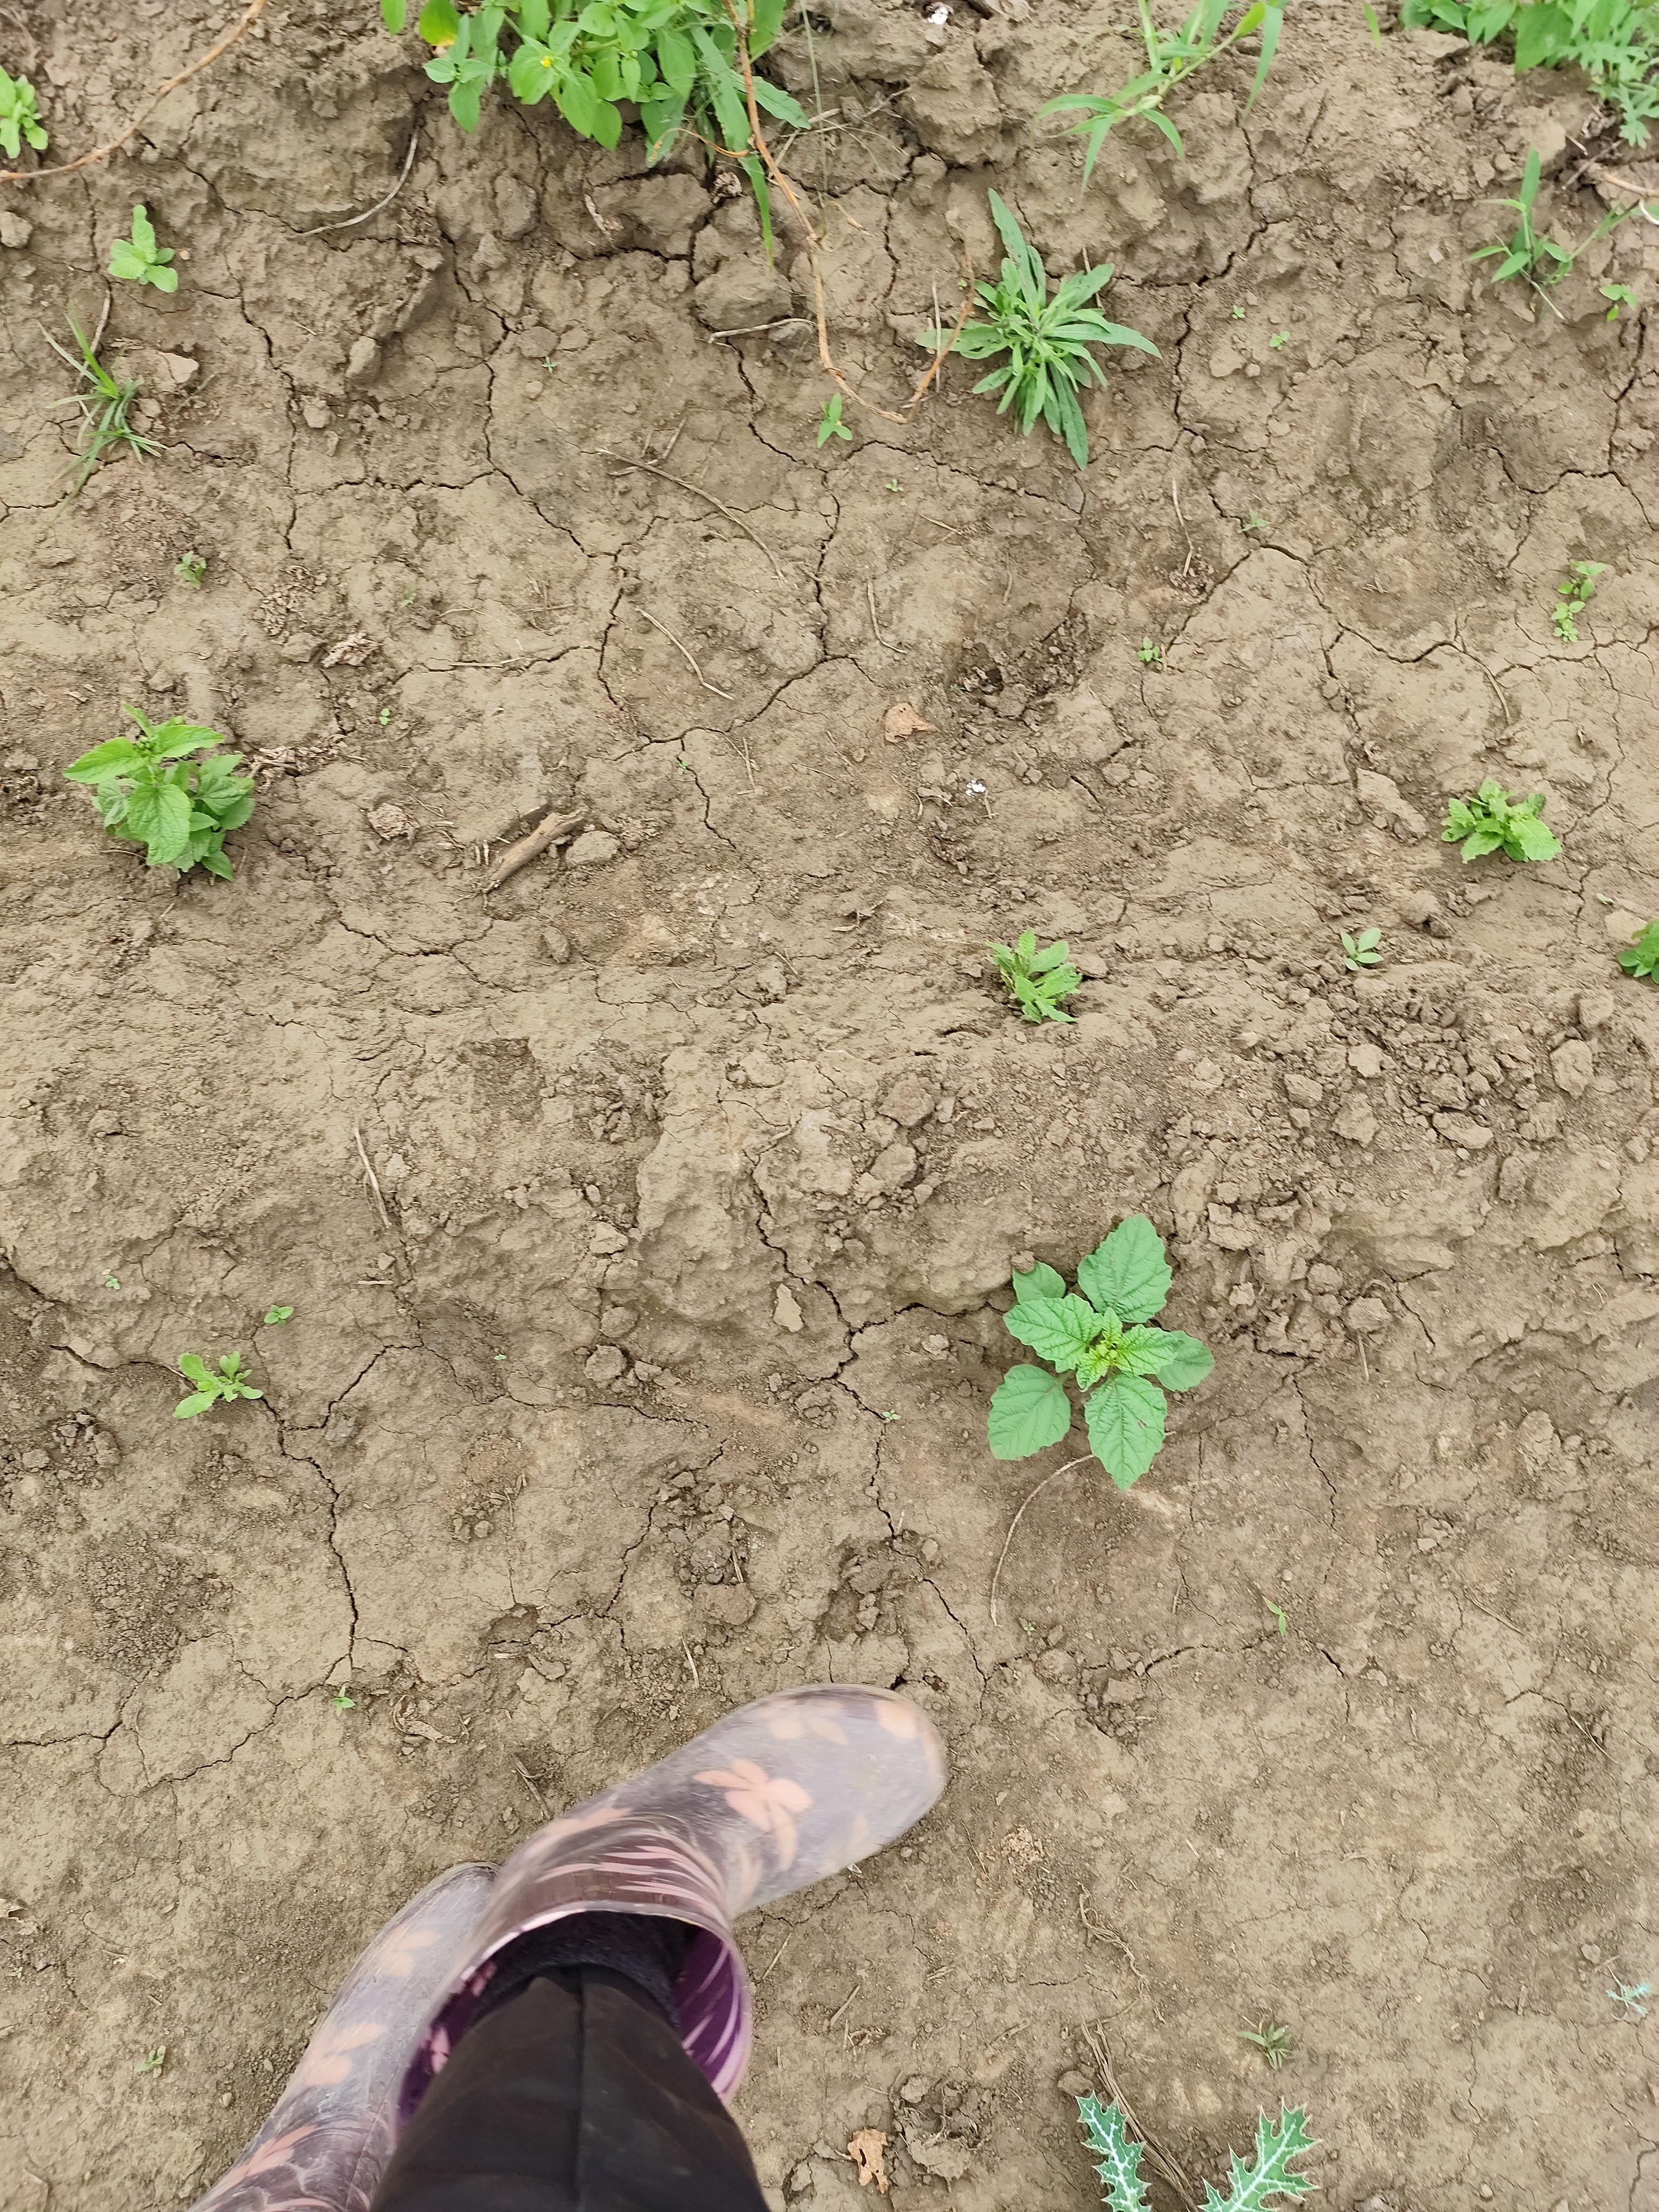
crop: cowpea
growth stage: development pod
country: Tanzania
